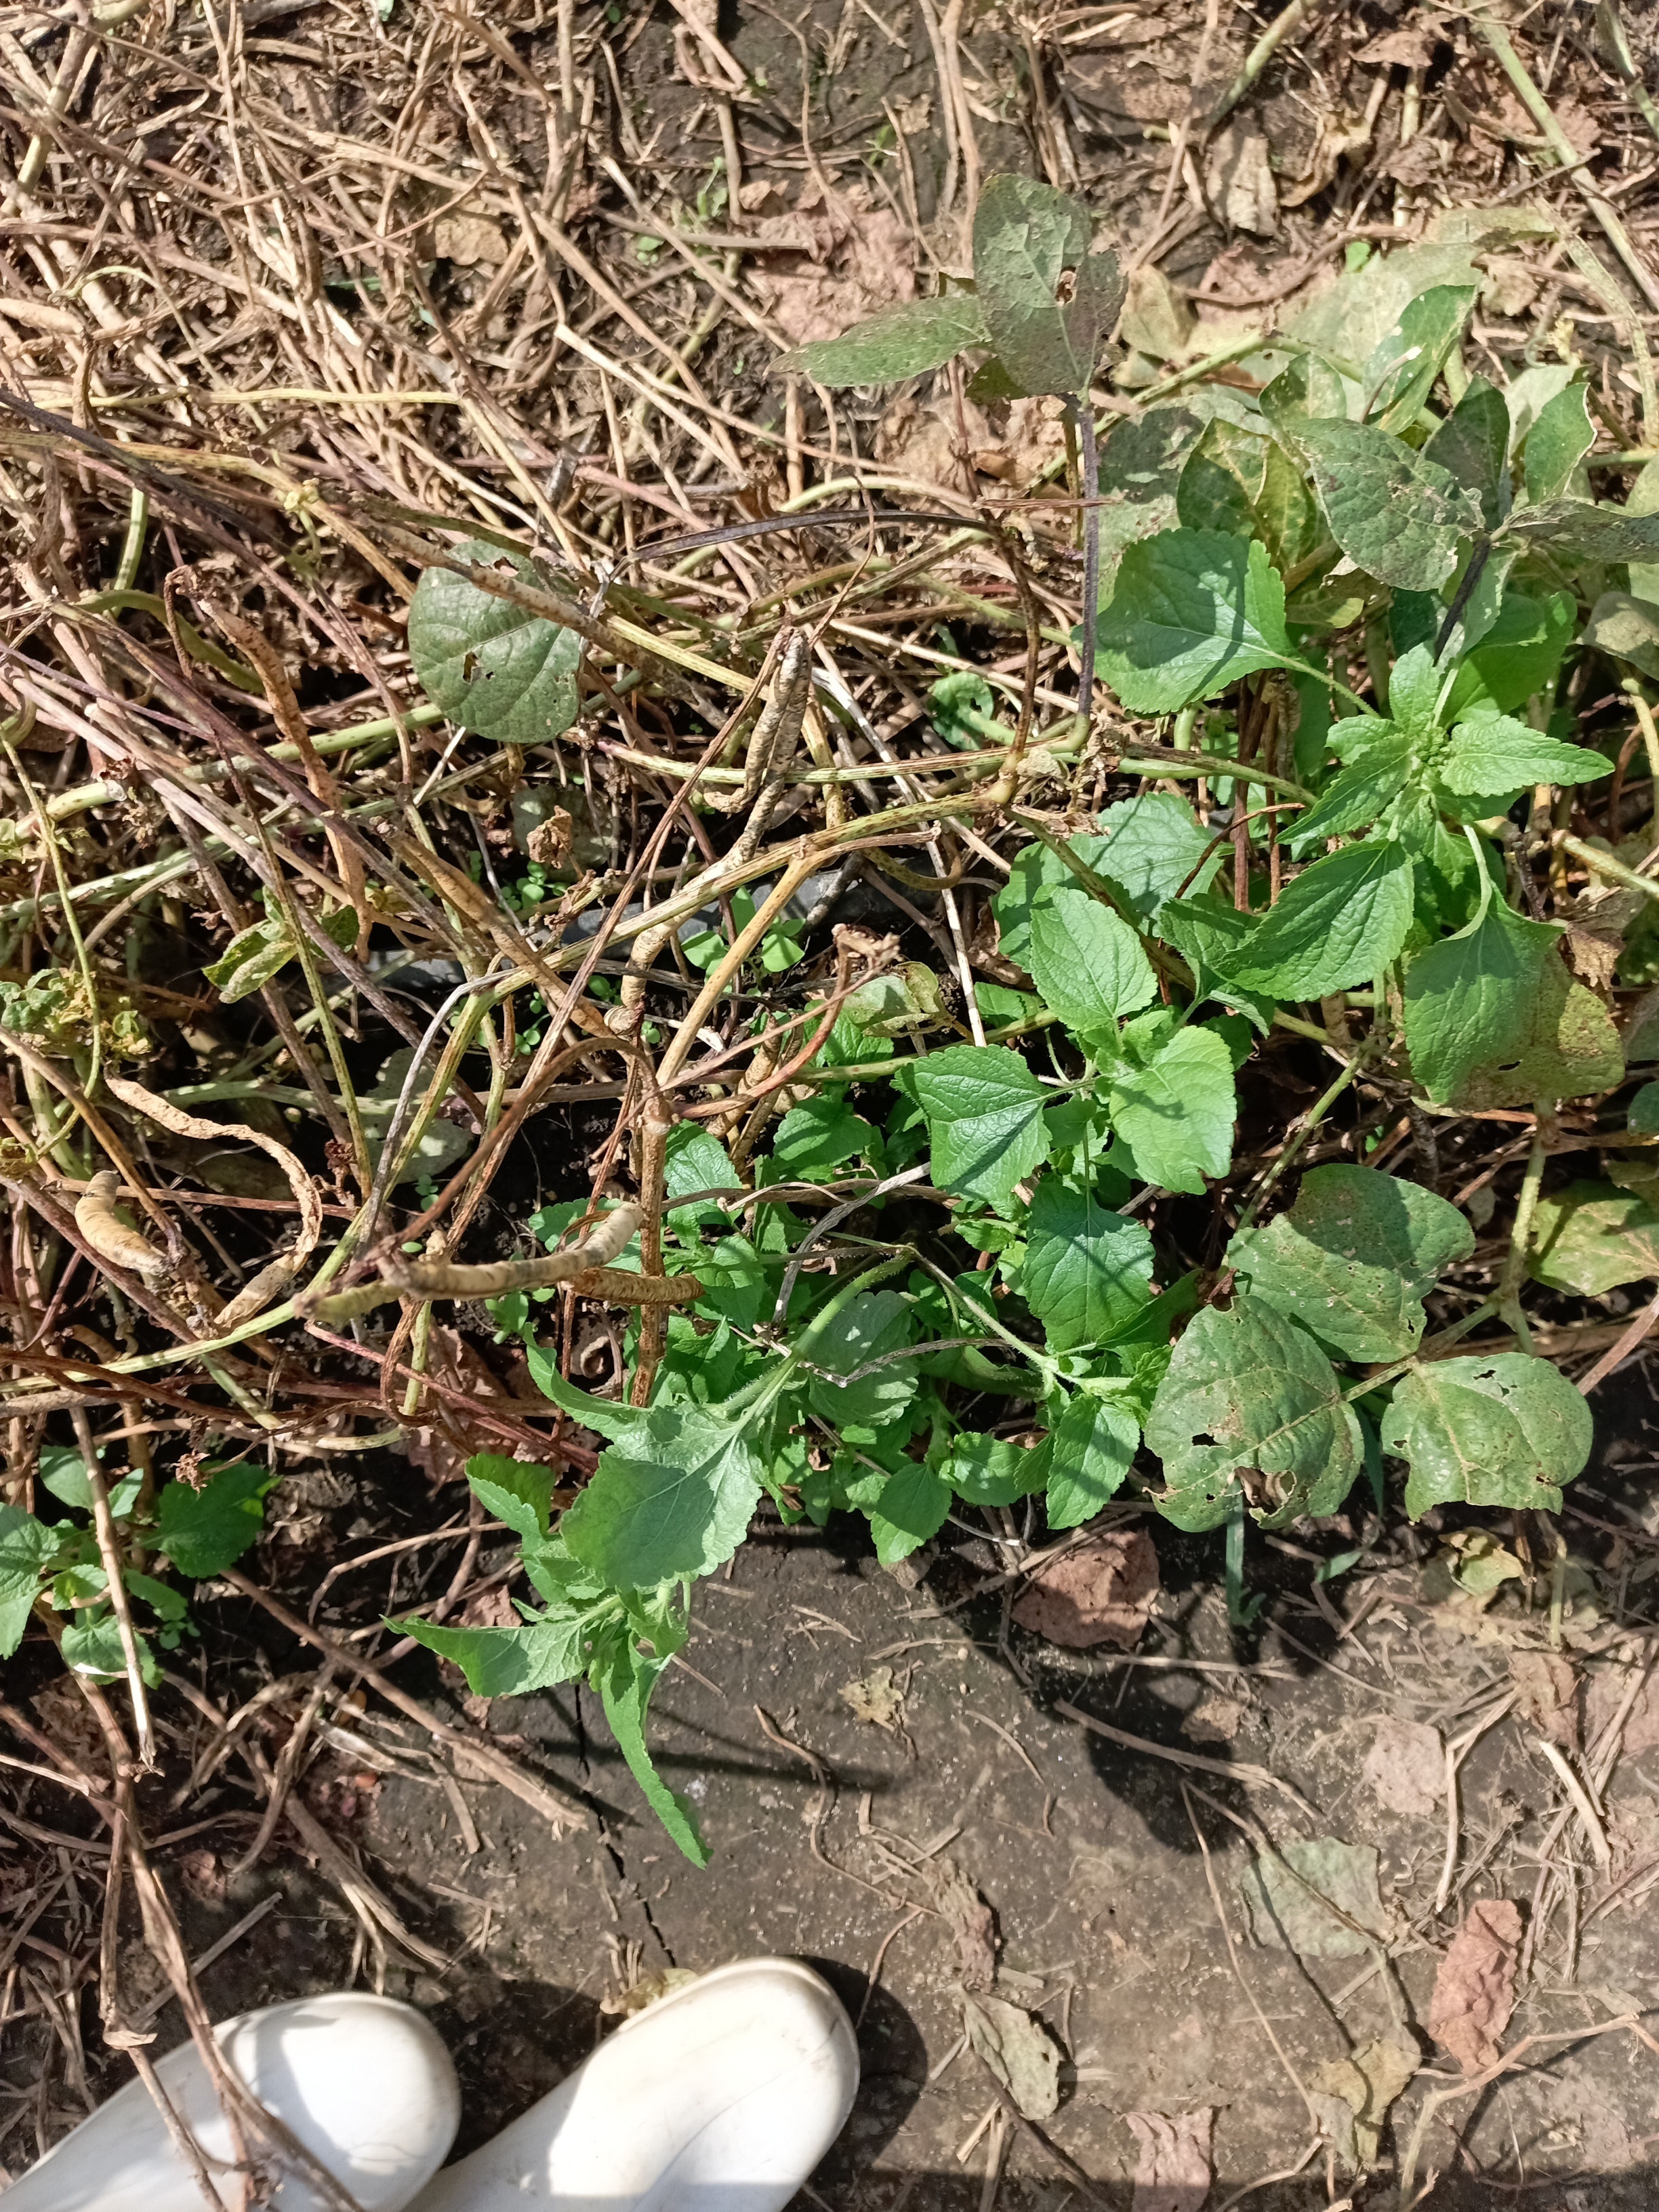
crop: cowpea
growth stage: development pod
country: Tanzania
